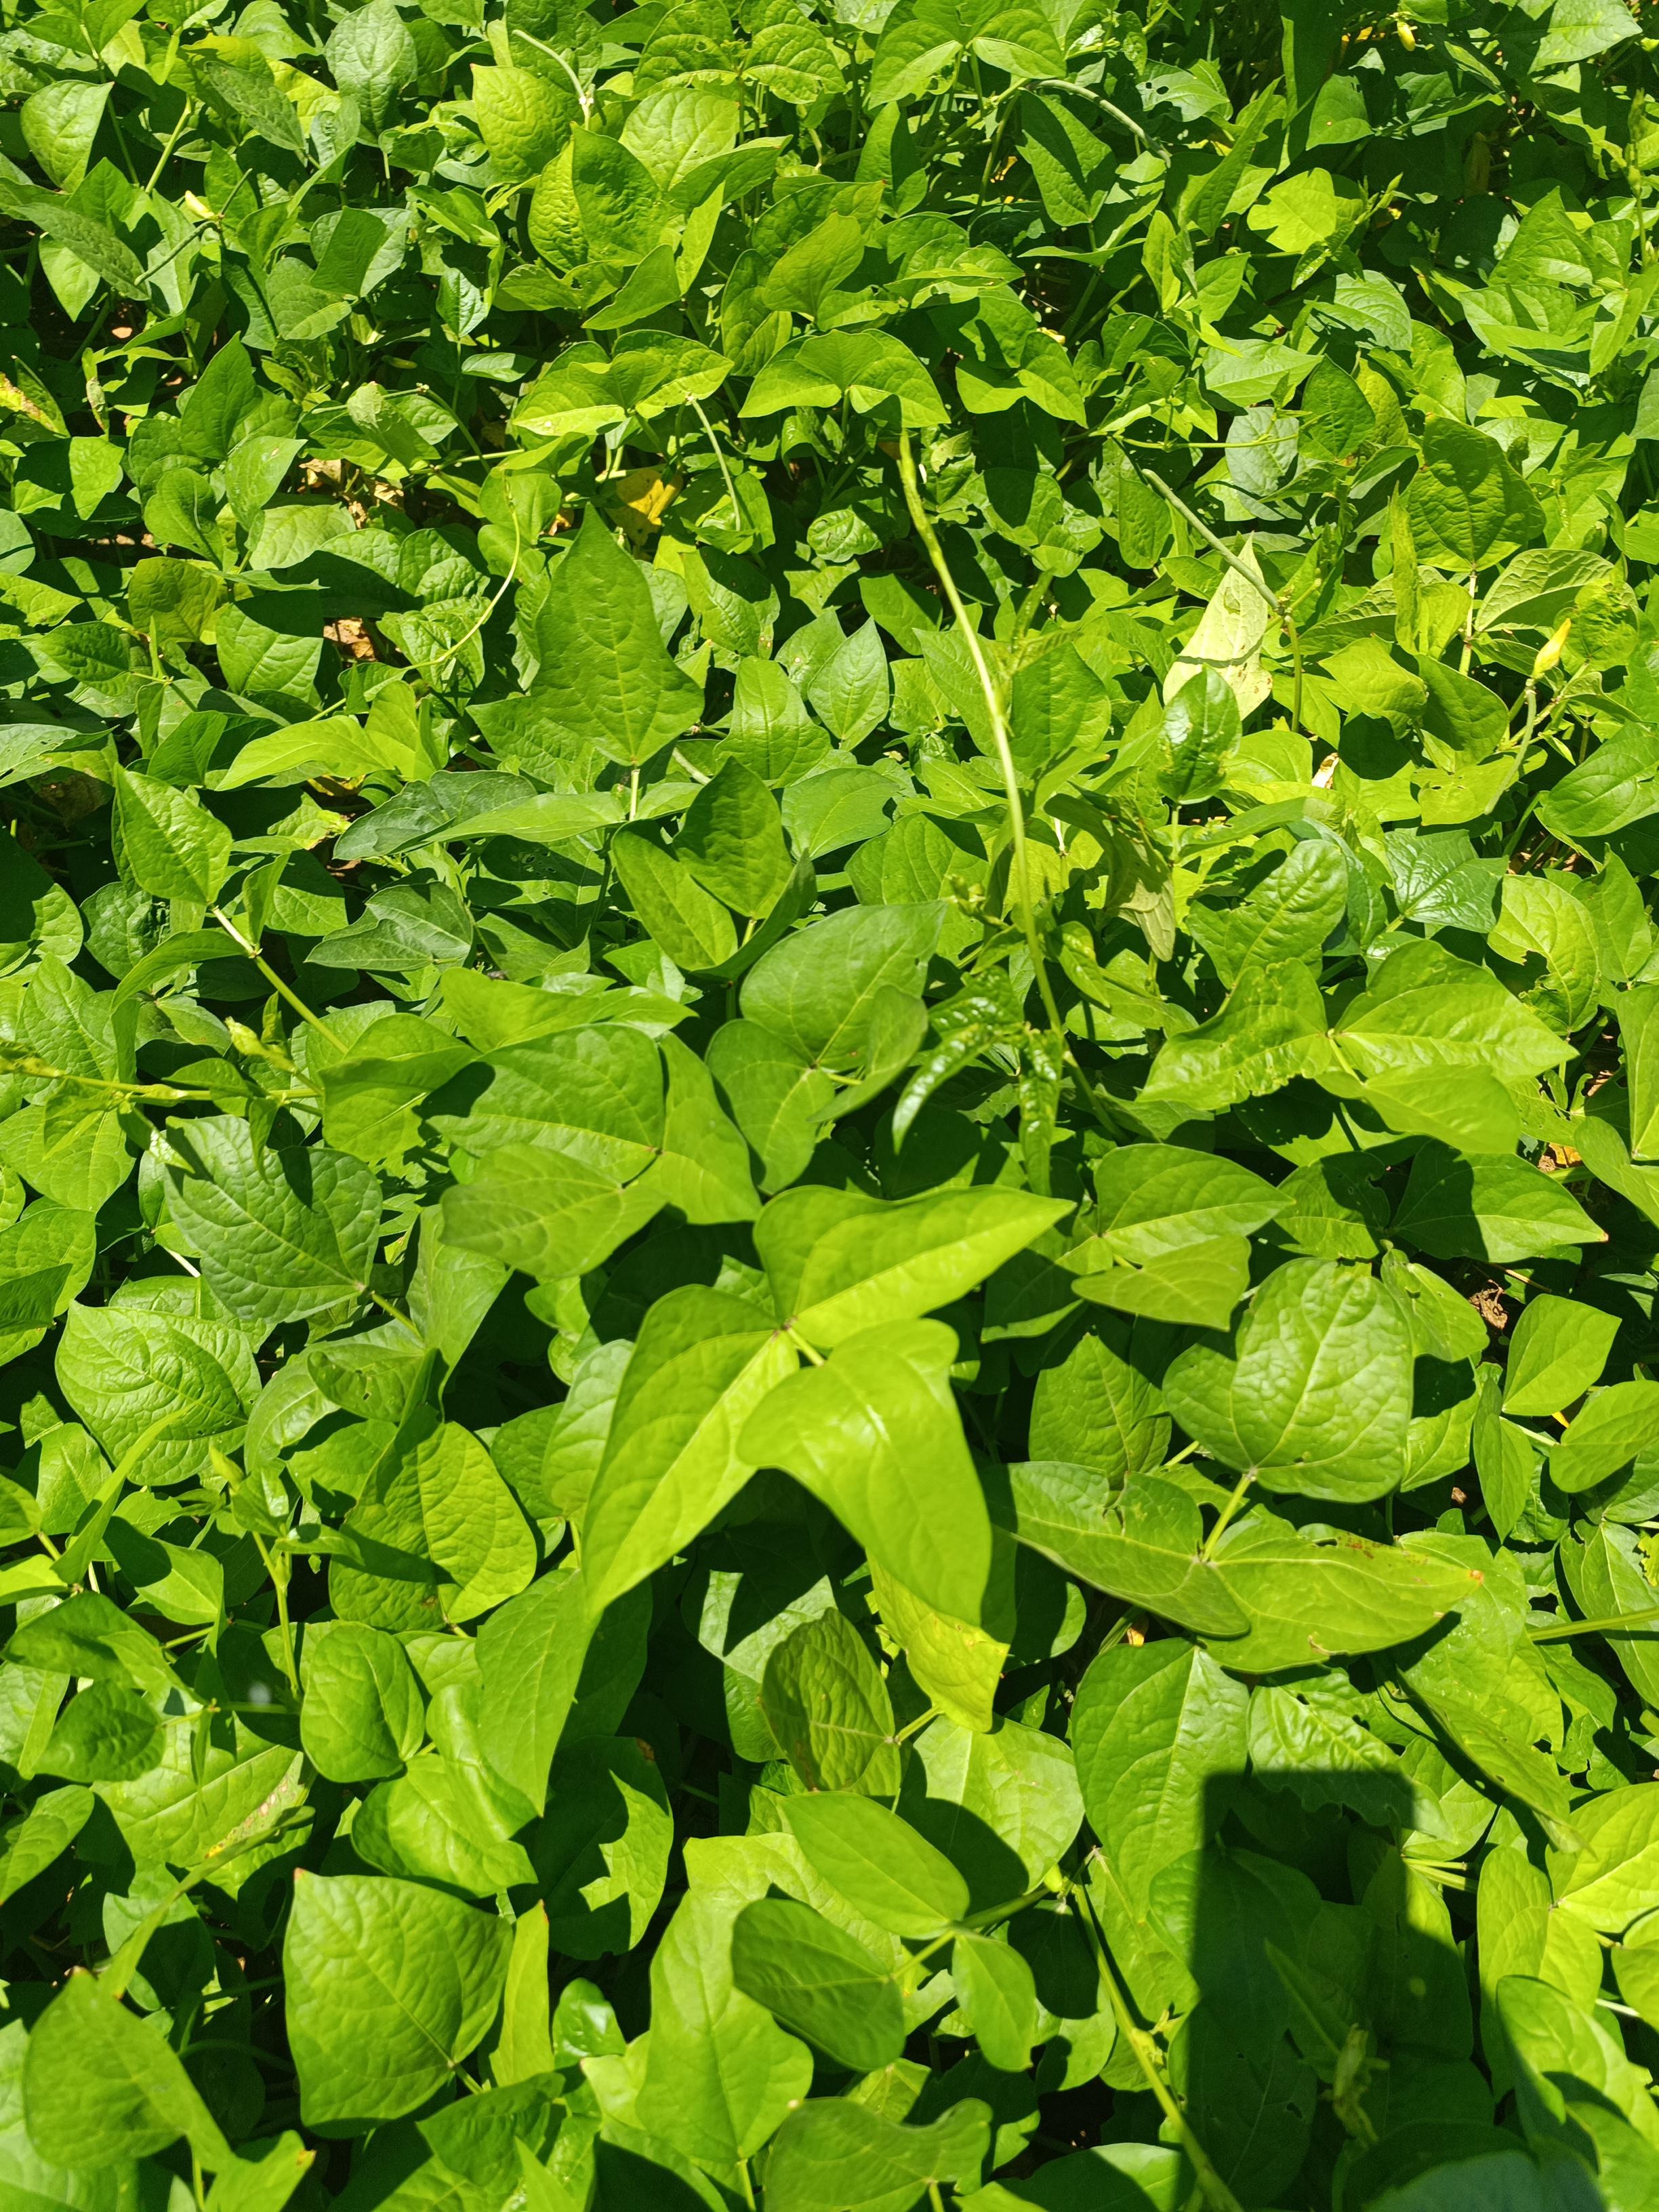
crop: cowpea
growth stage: development pod
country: Nigeria
